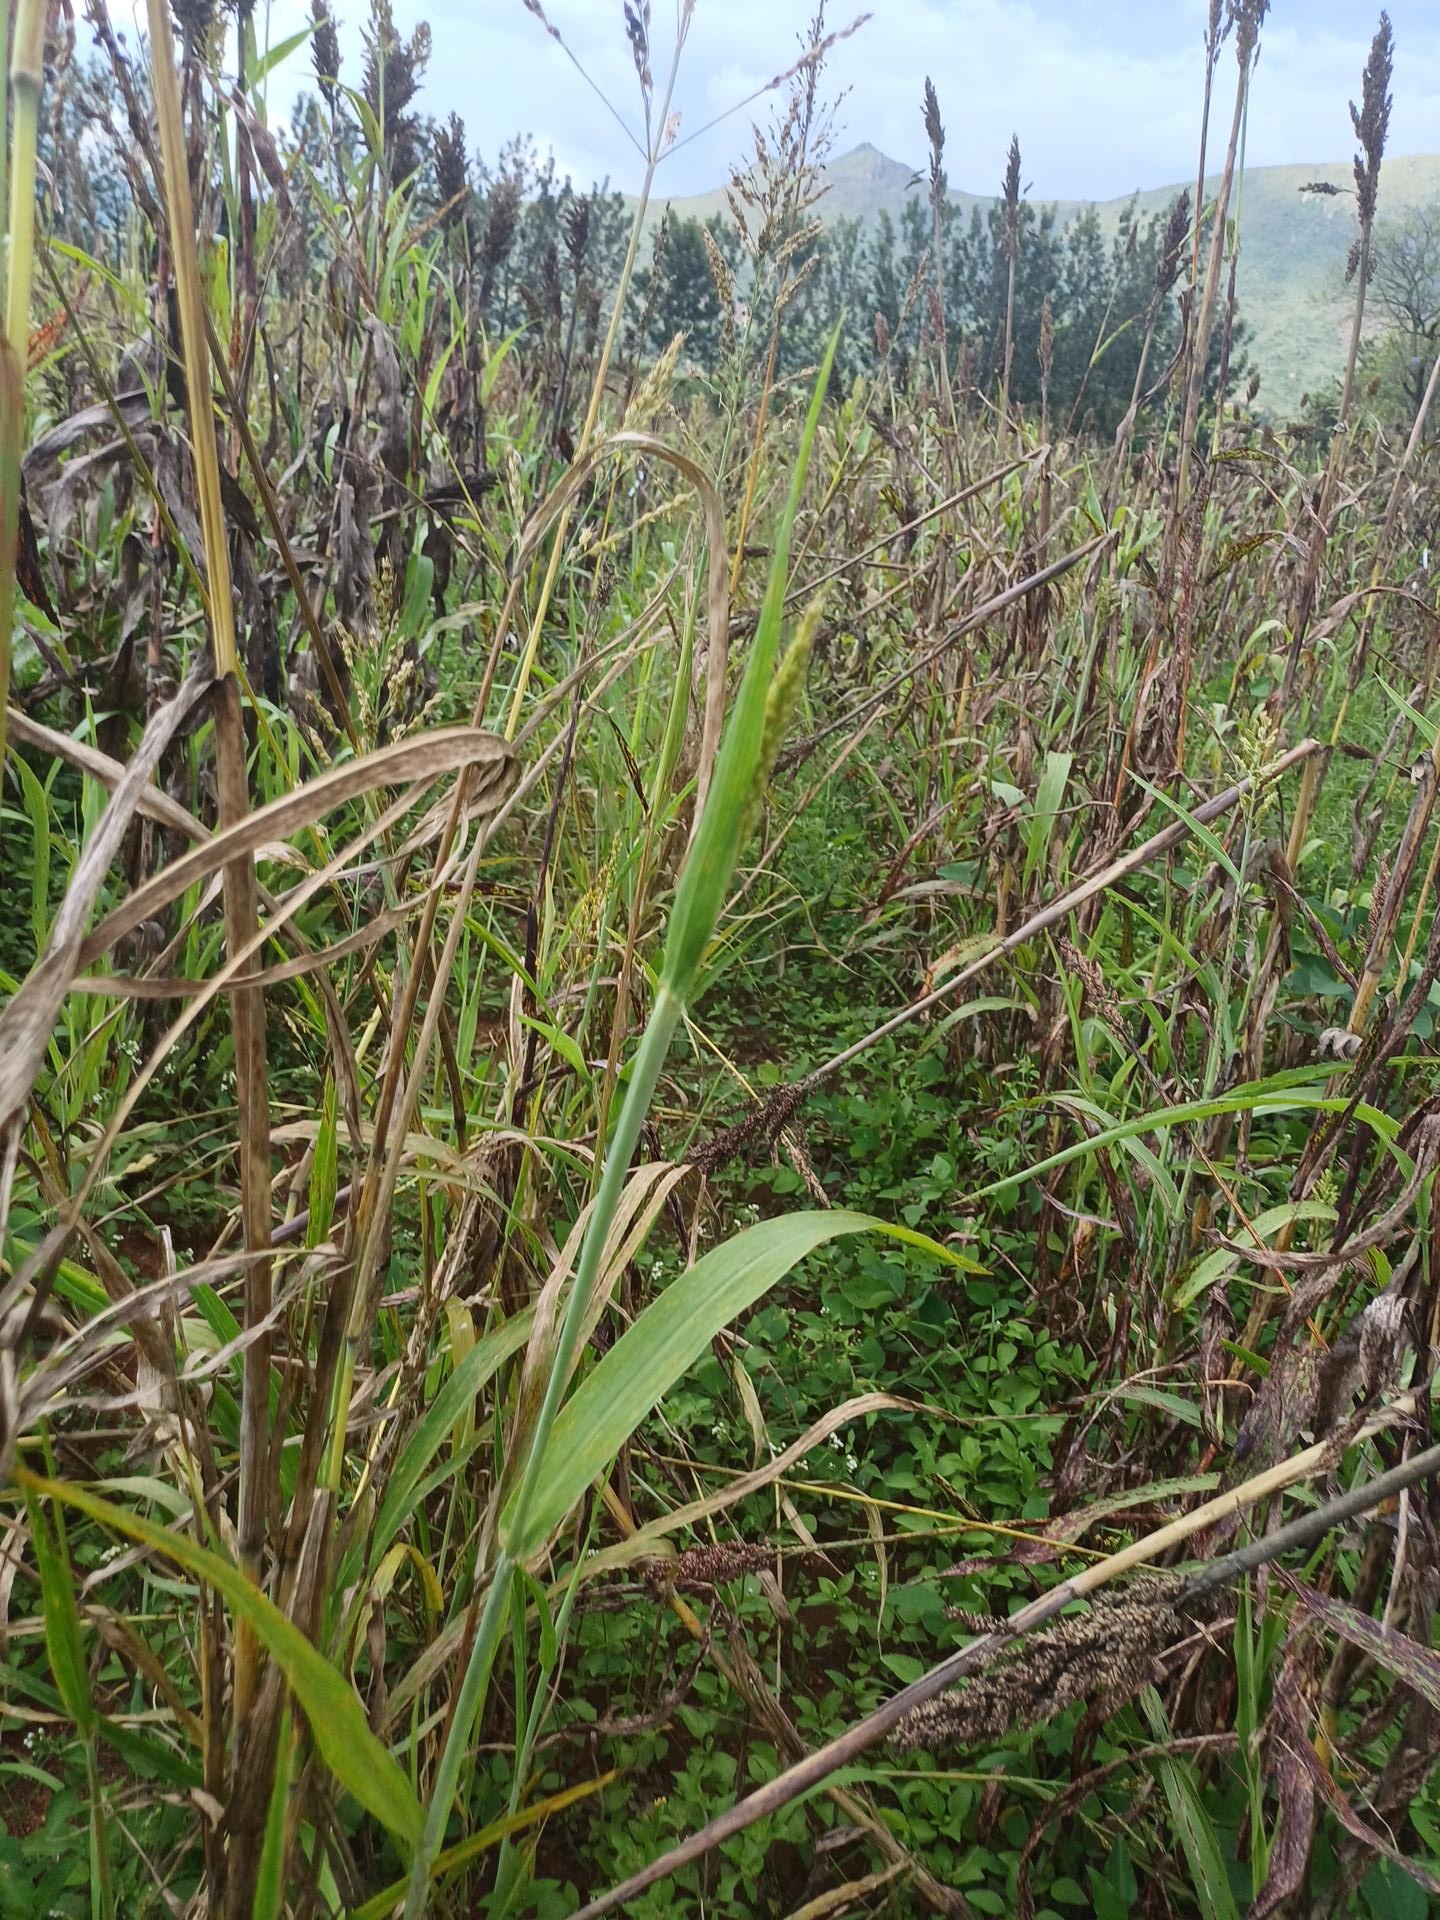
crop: sorghum
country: Kenya
